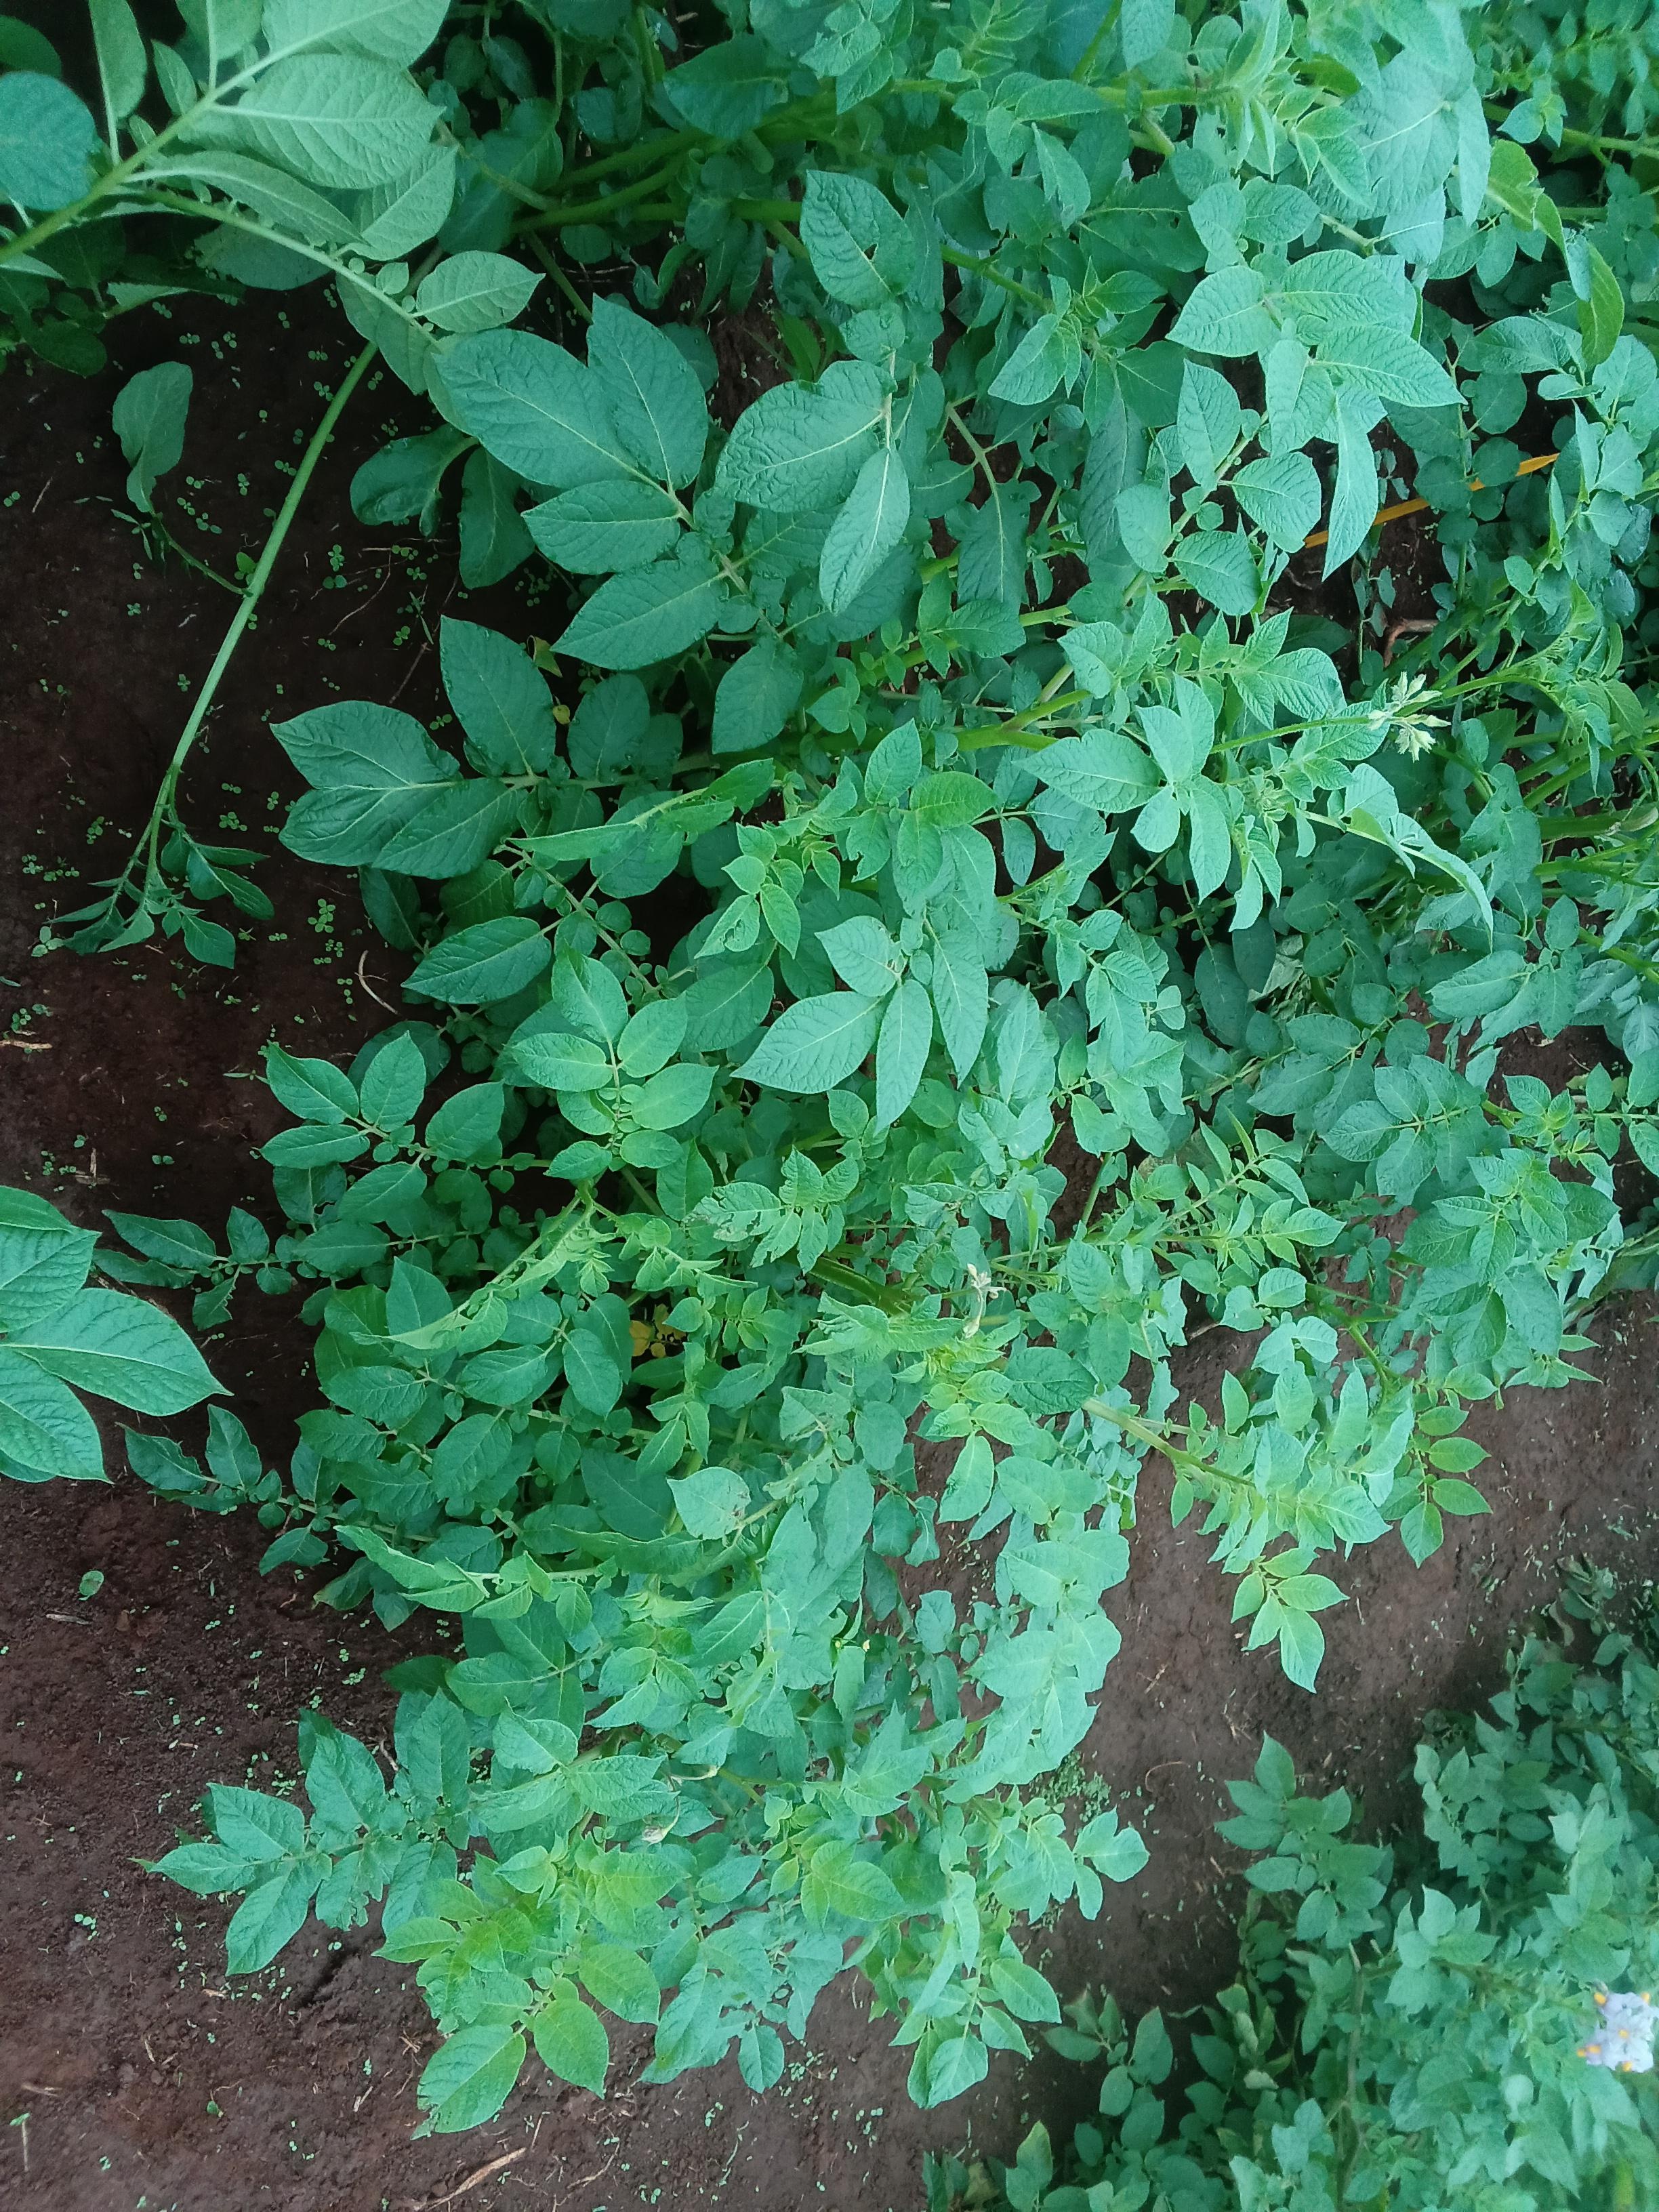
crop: potato
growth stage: flowering
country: Kenya
